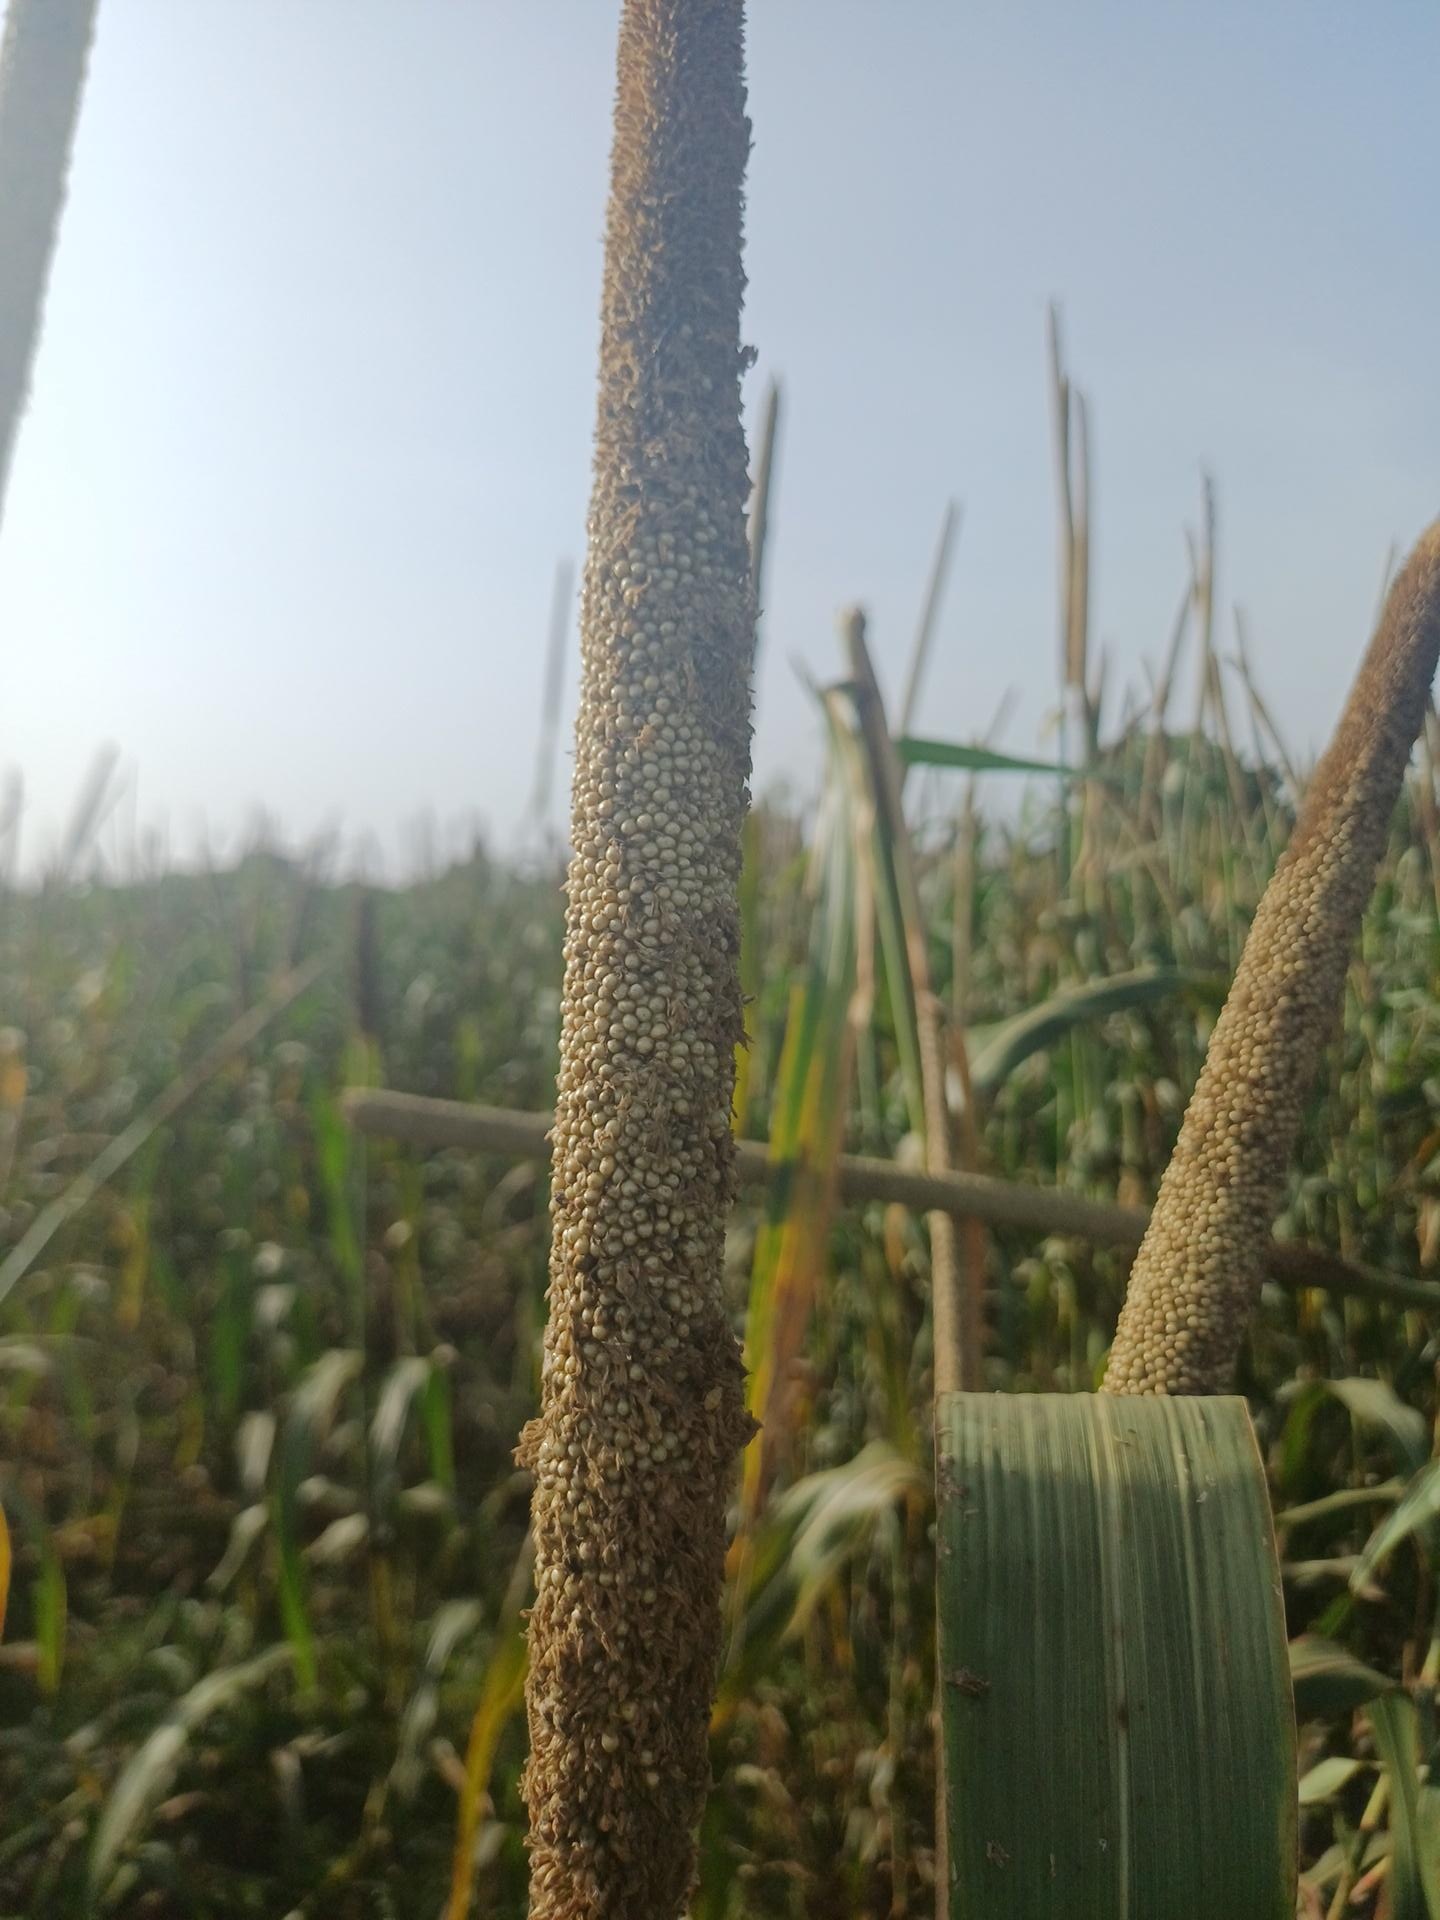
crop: pearl millet
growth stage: filling grain
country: Senegal
